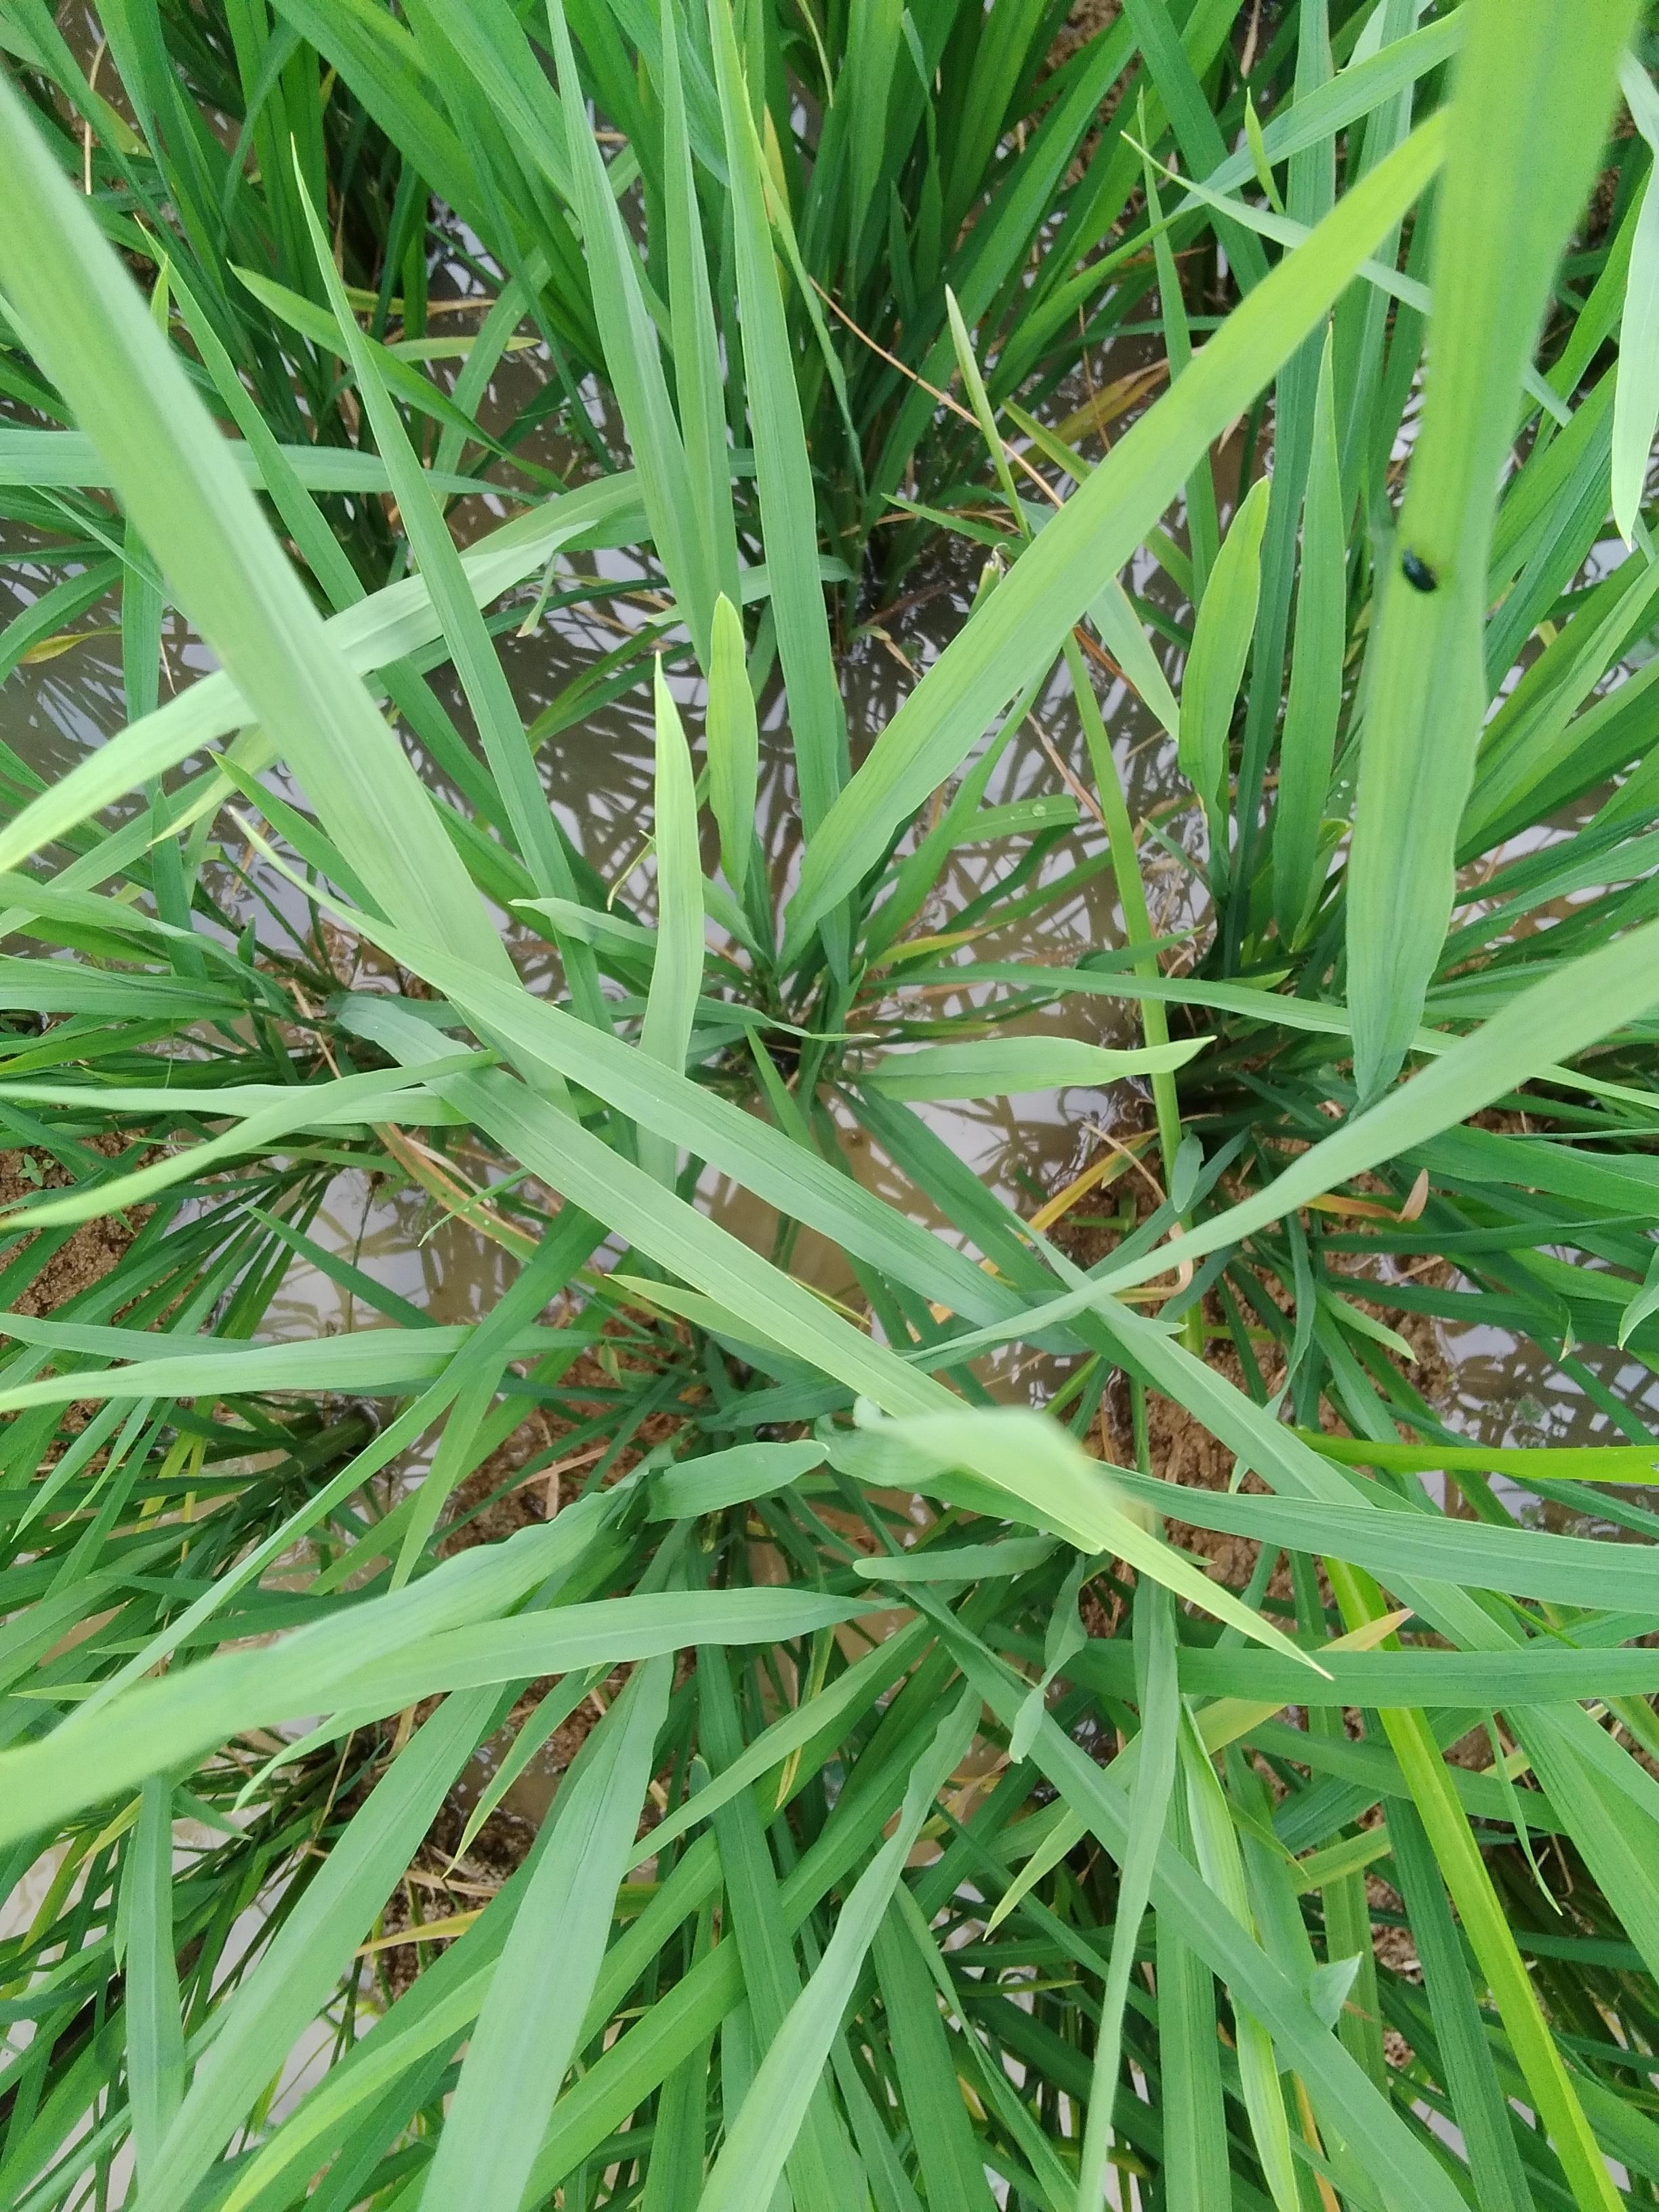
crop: rice
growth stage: vegetative
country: Nigeria
